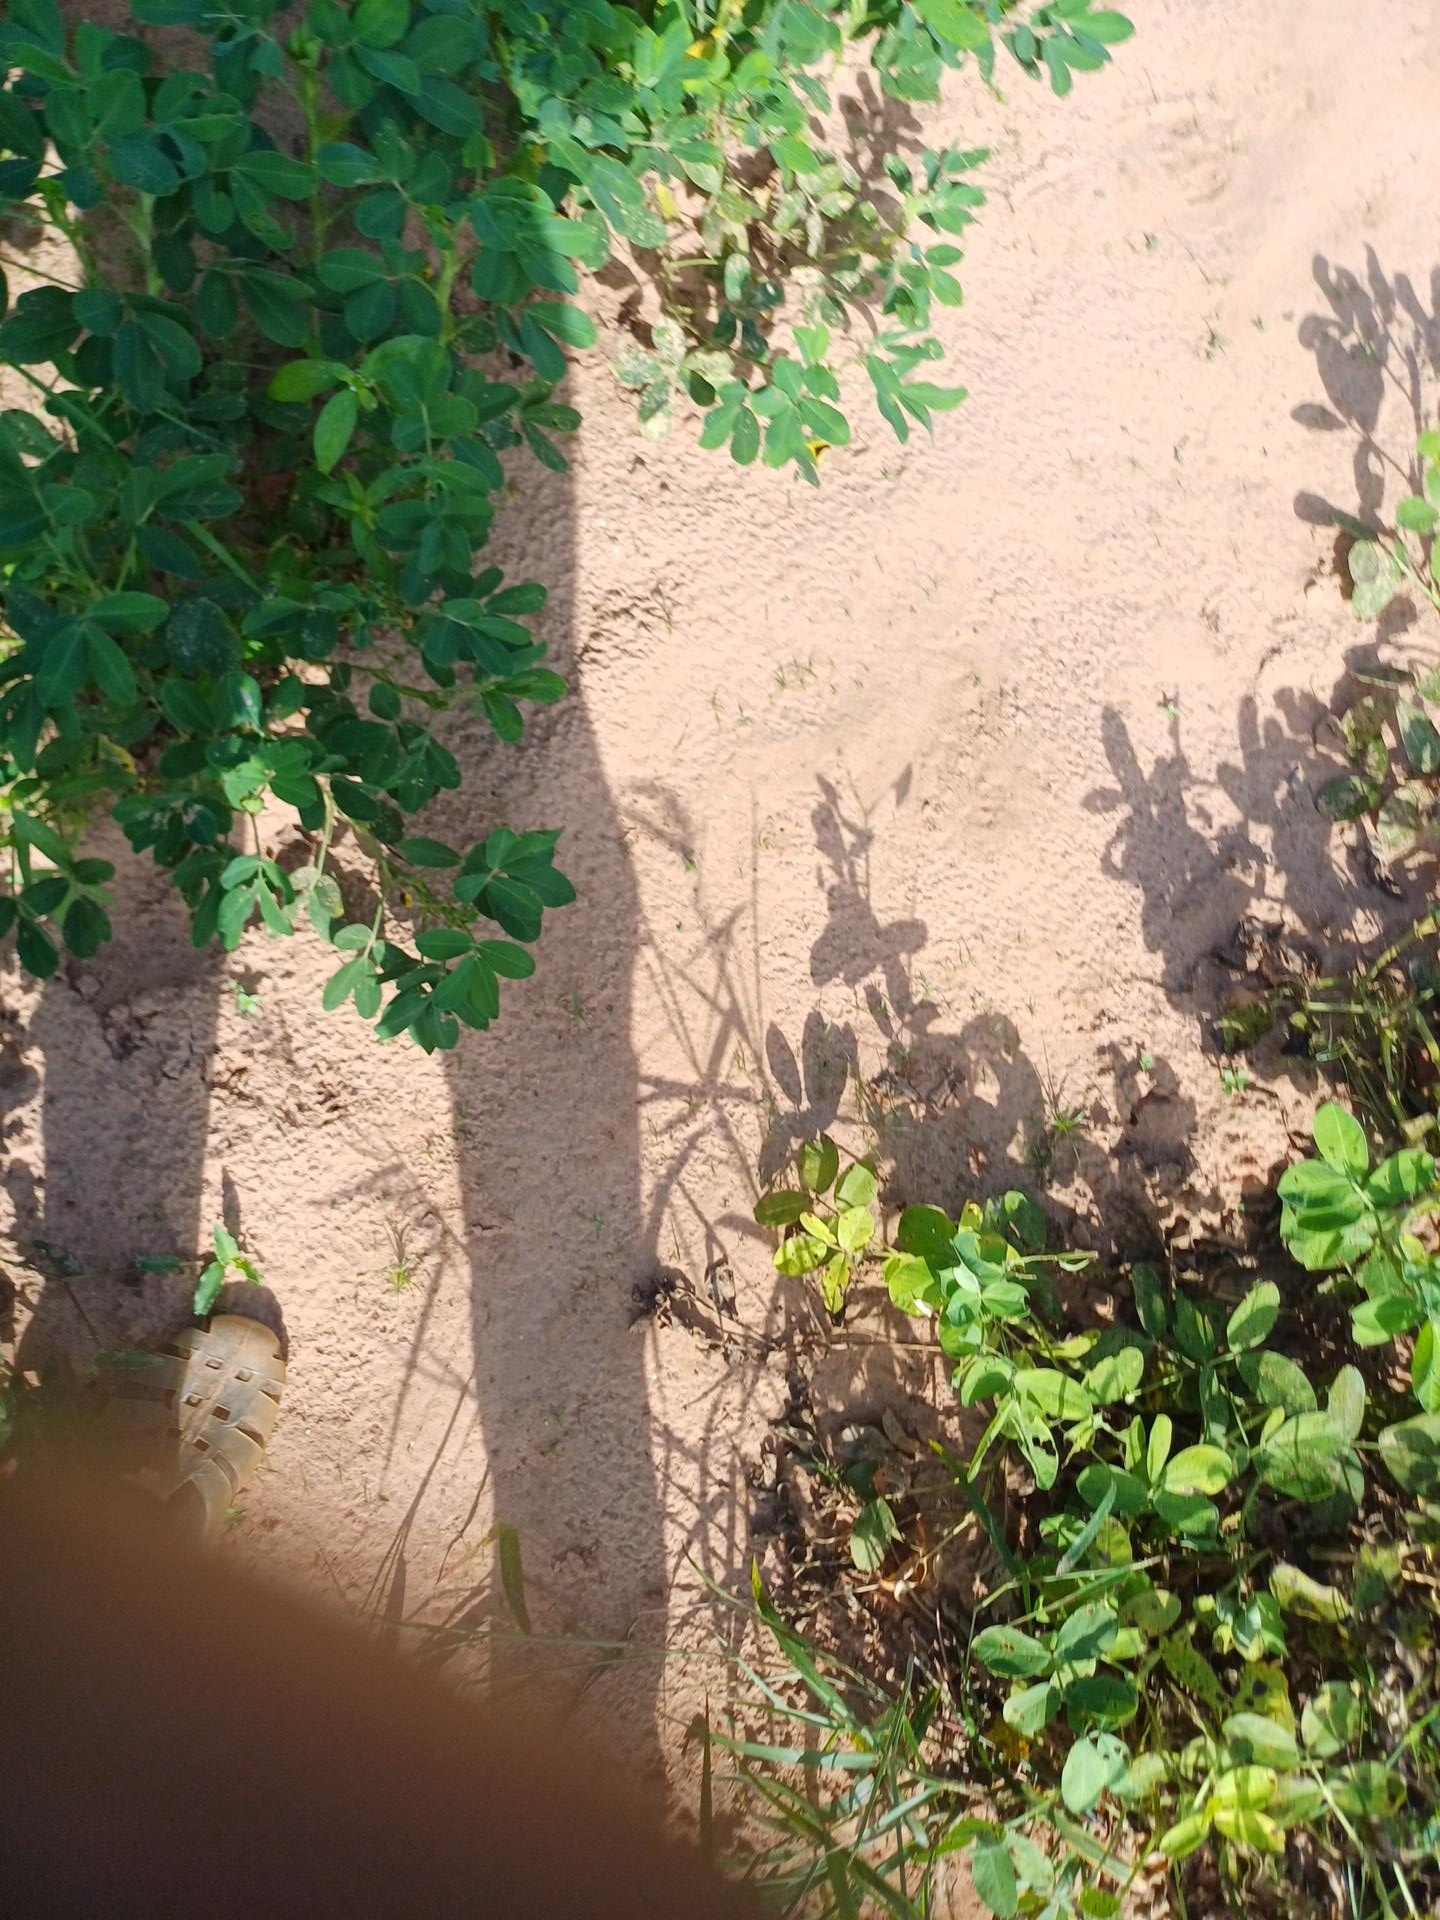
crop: groundnut
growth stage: flowering
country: Senegal
